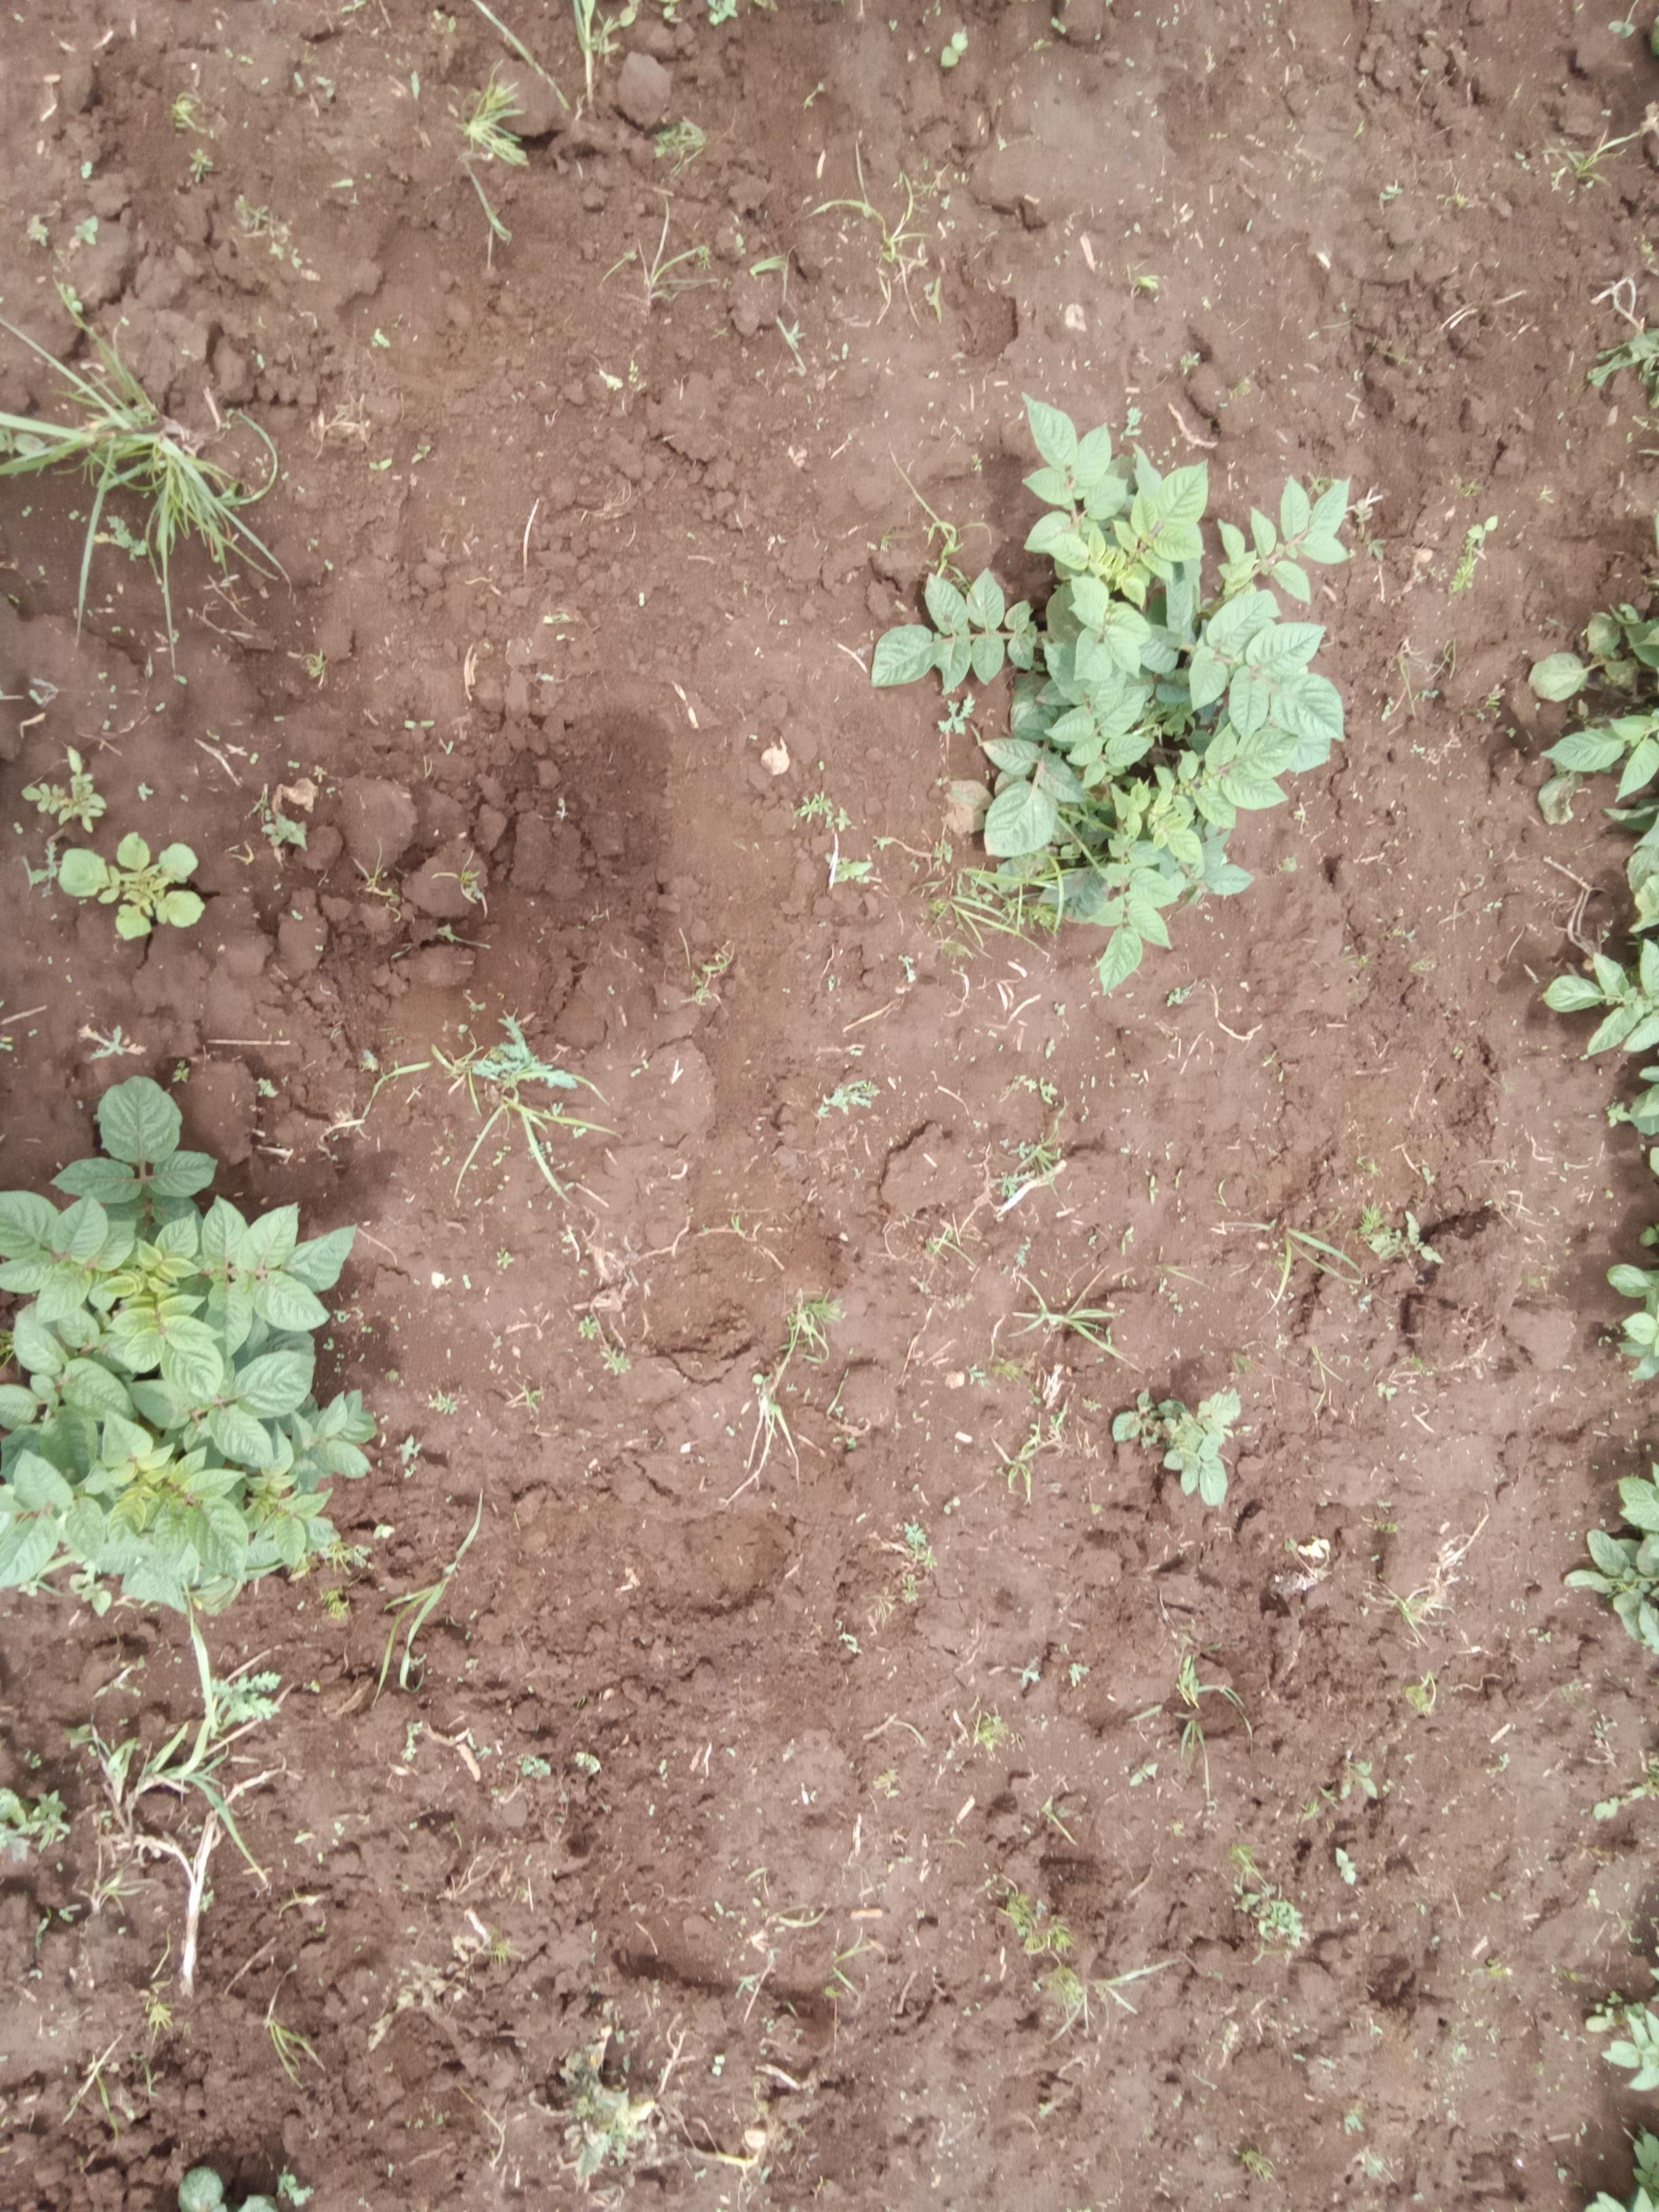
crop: potato
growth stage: vegetative
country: Kenya
